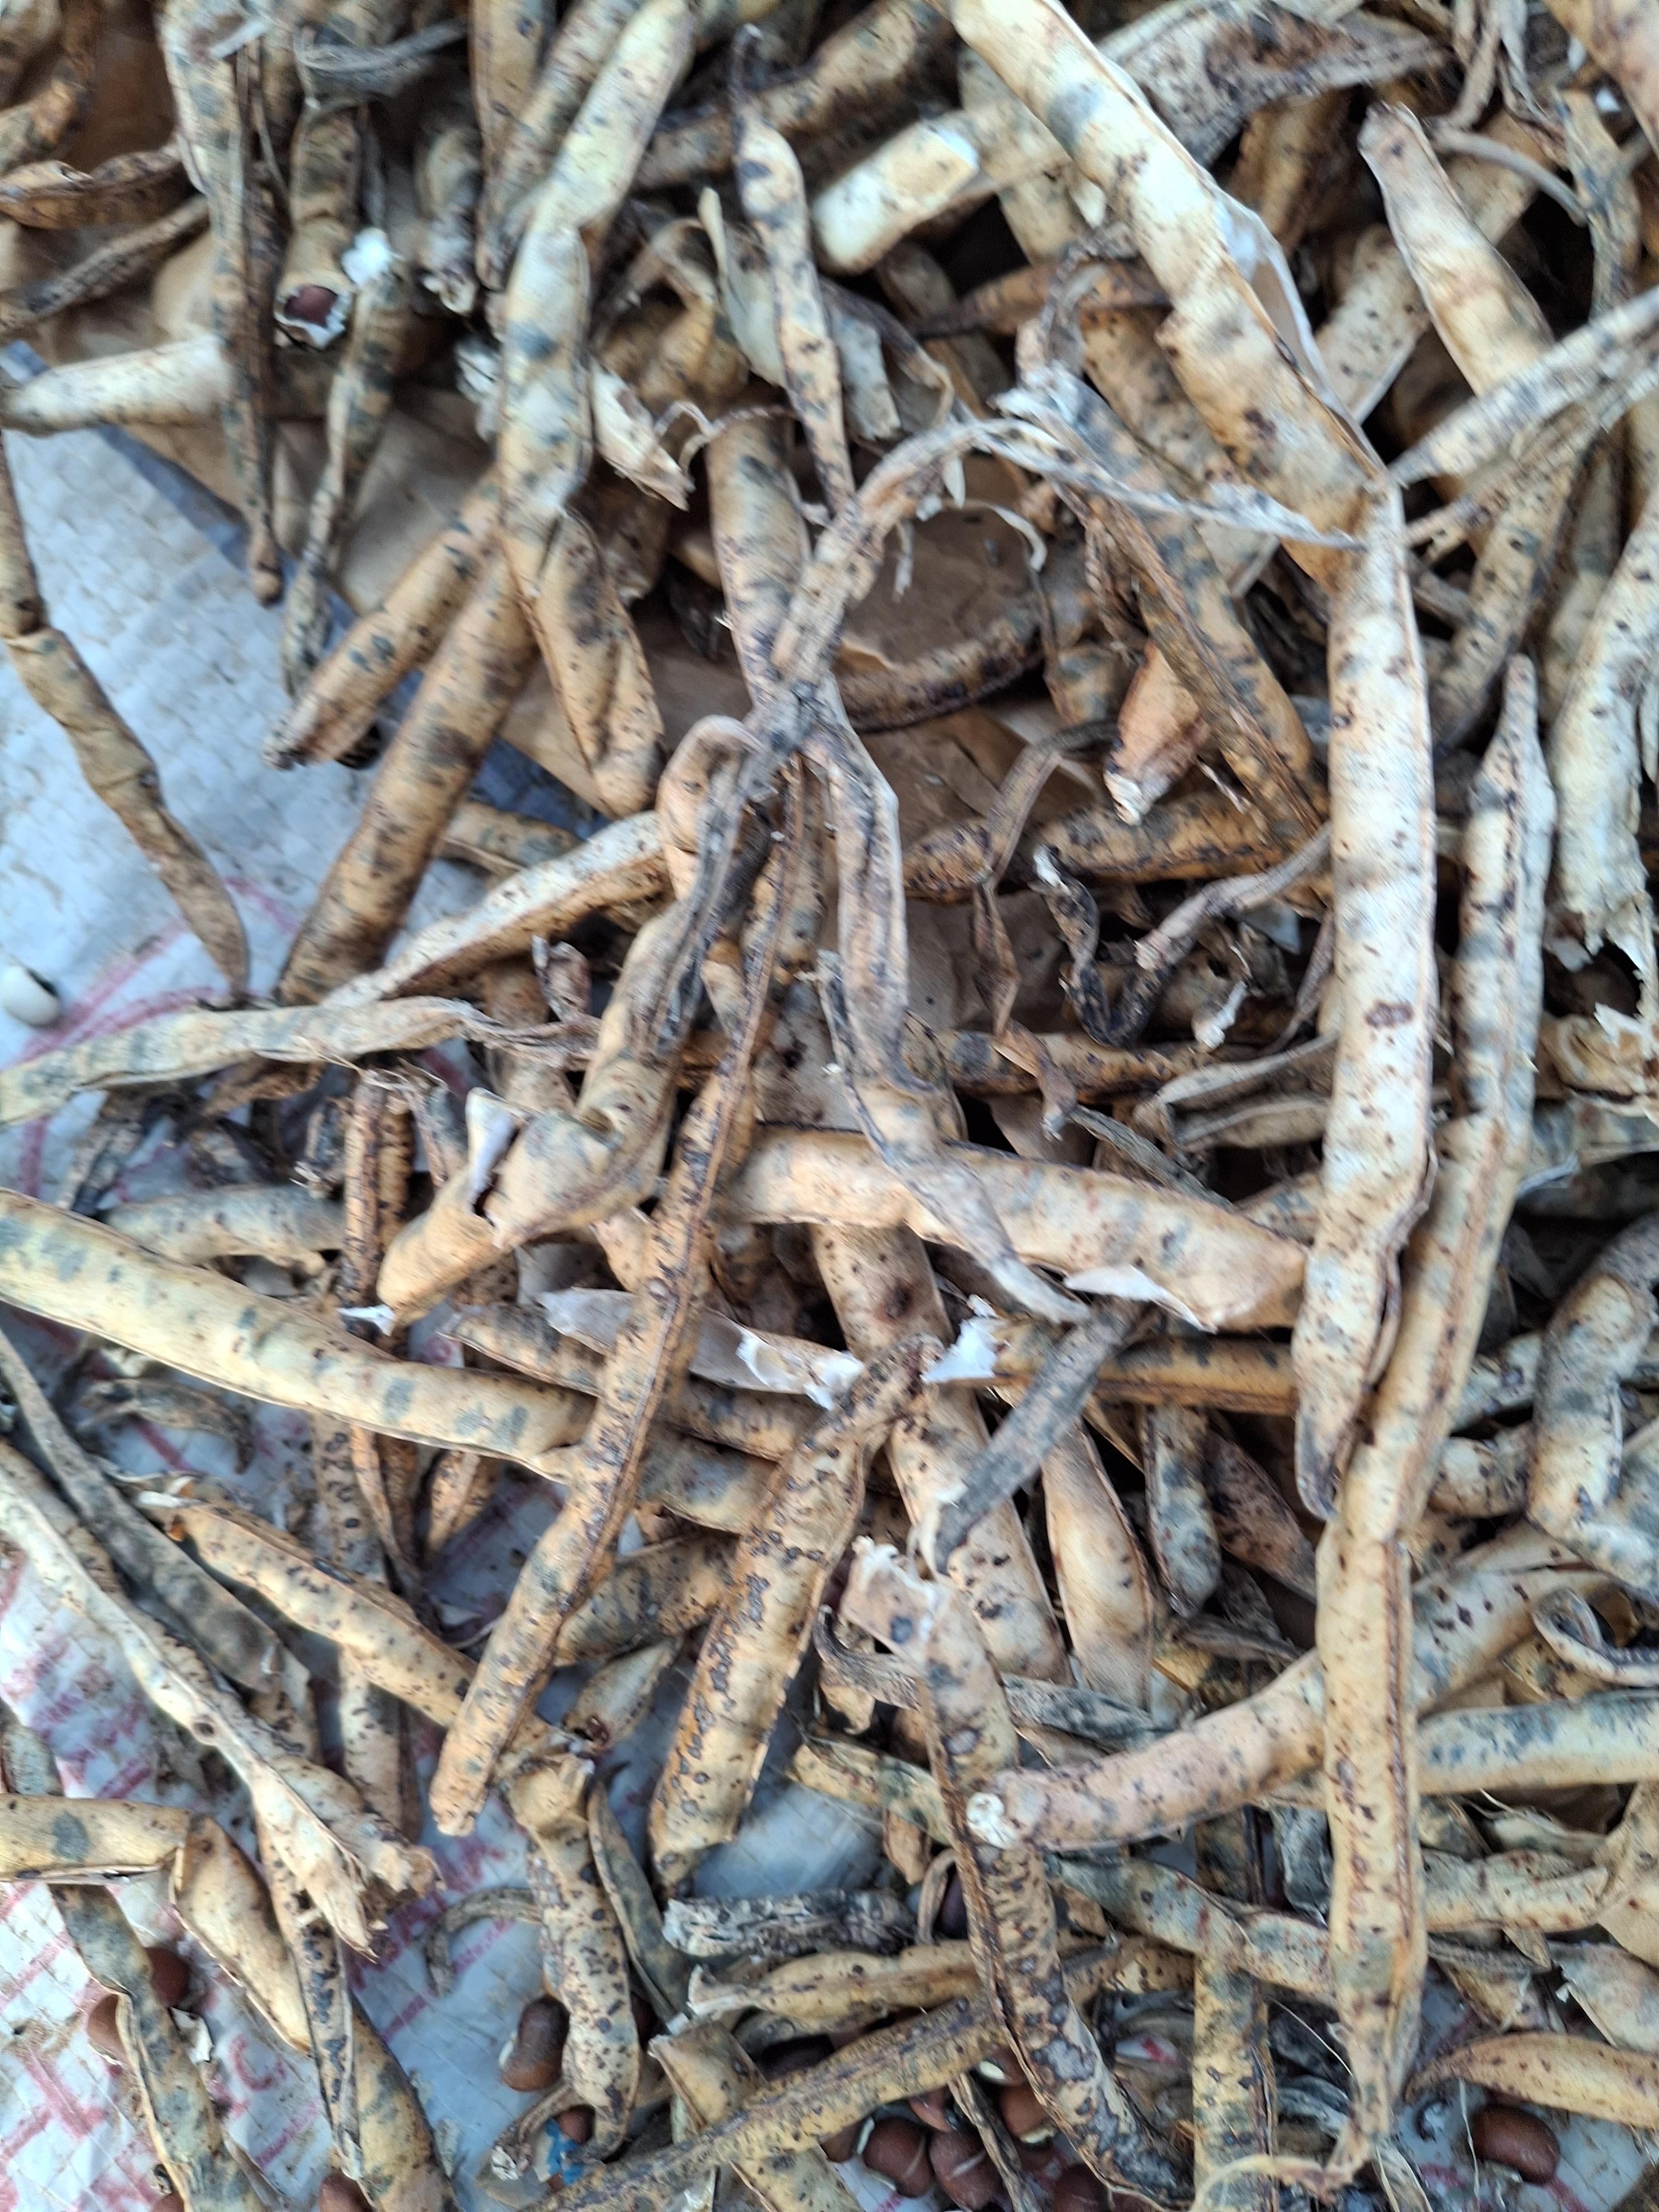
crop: cowpea
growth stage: harvest
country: Nigeria
